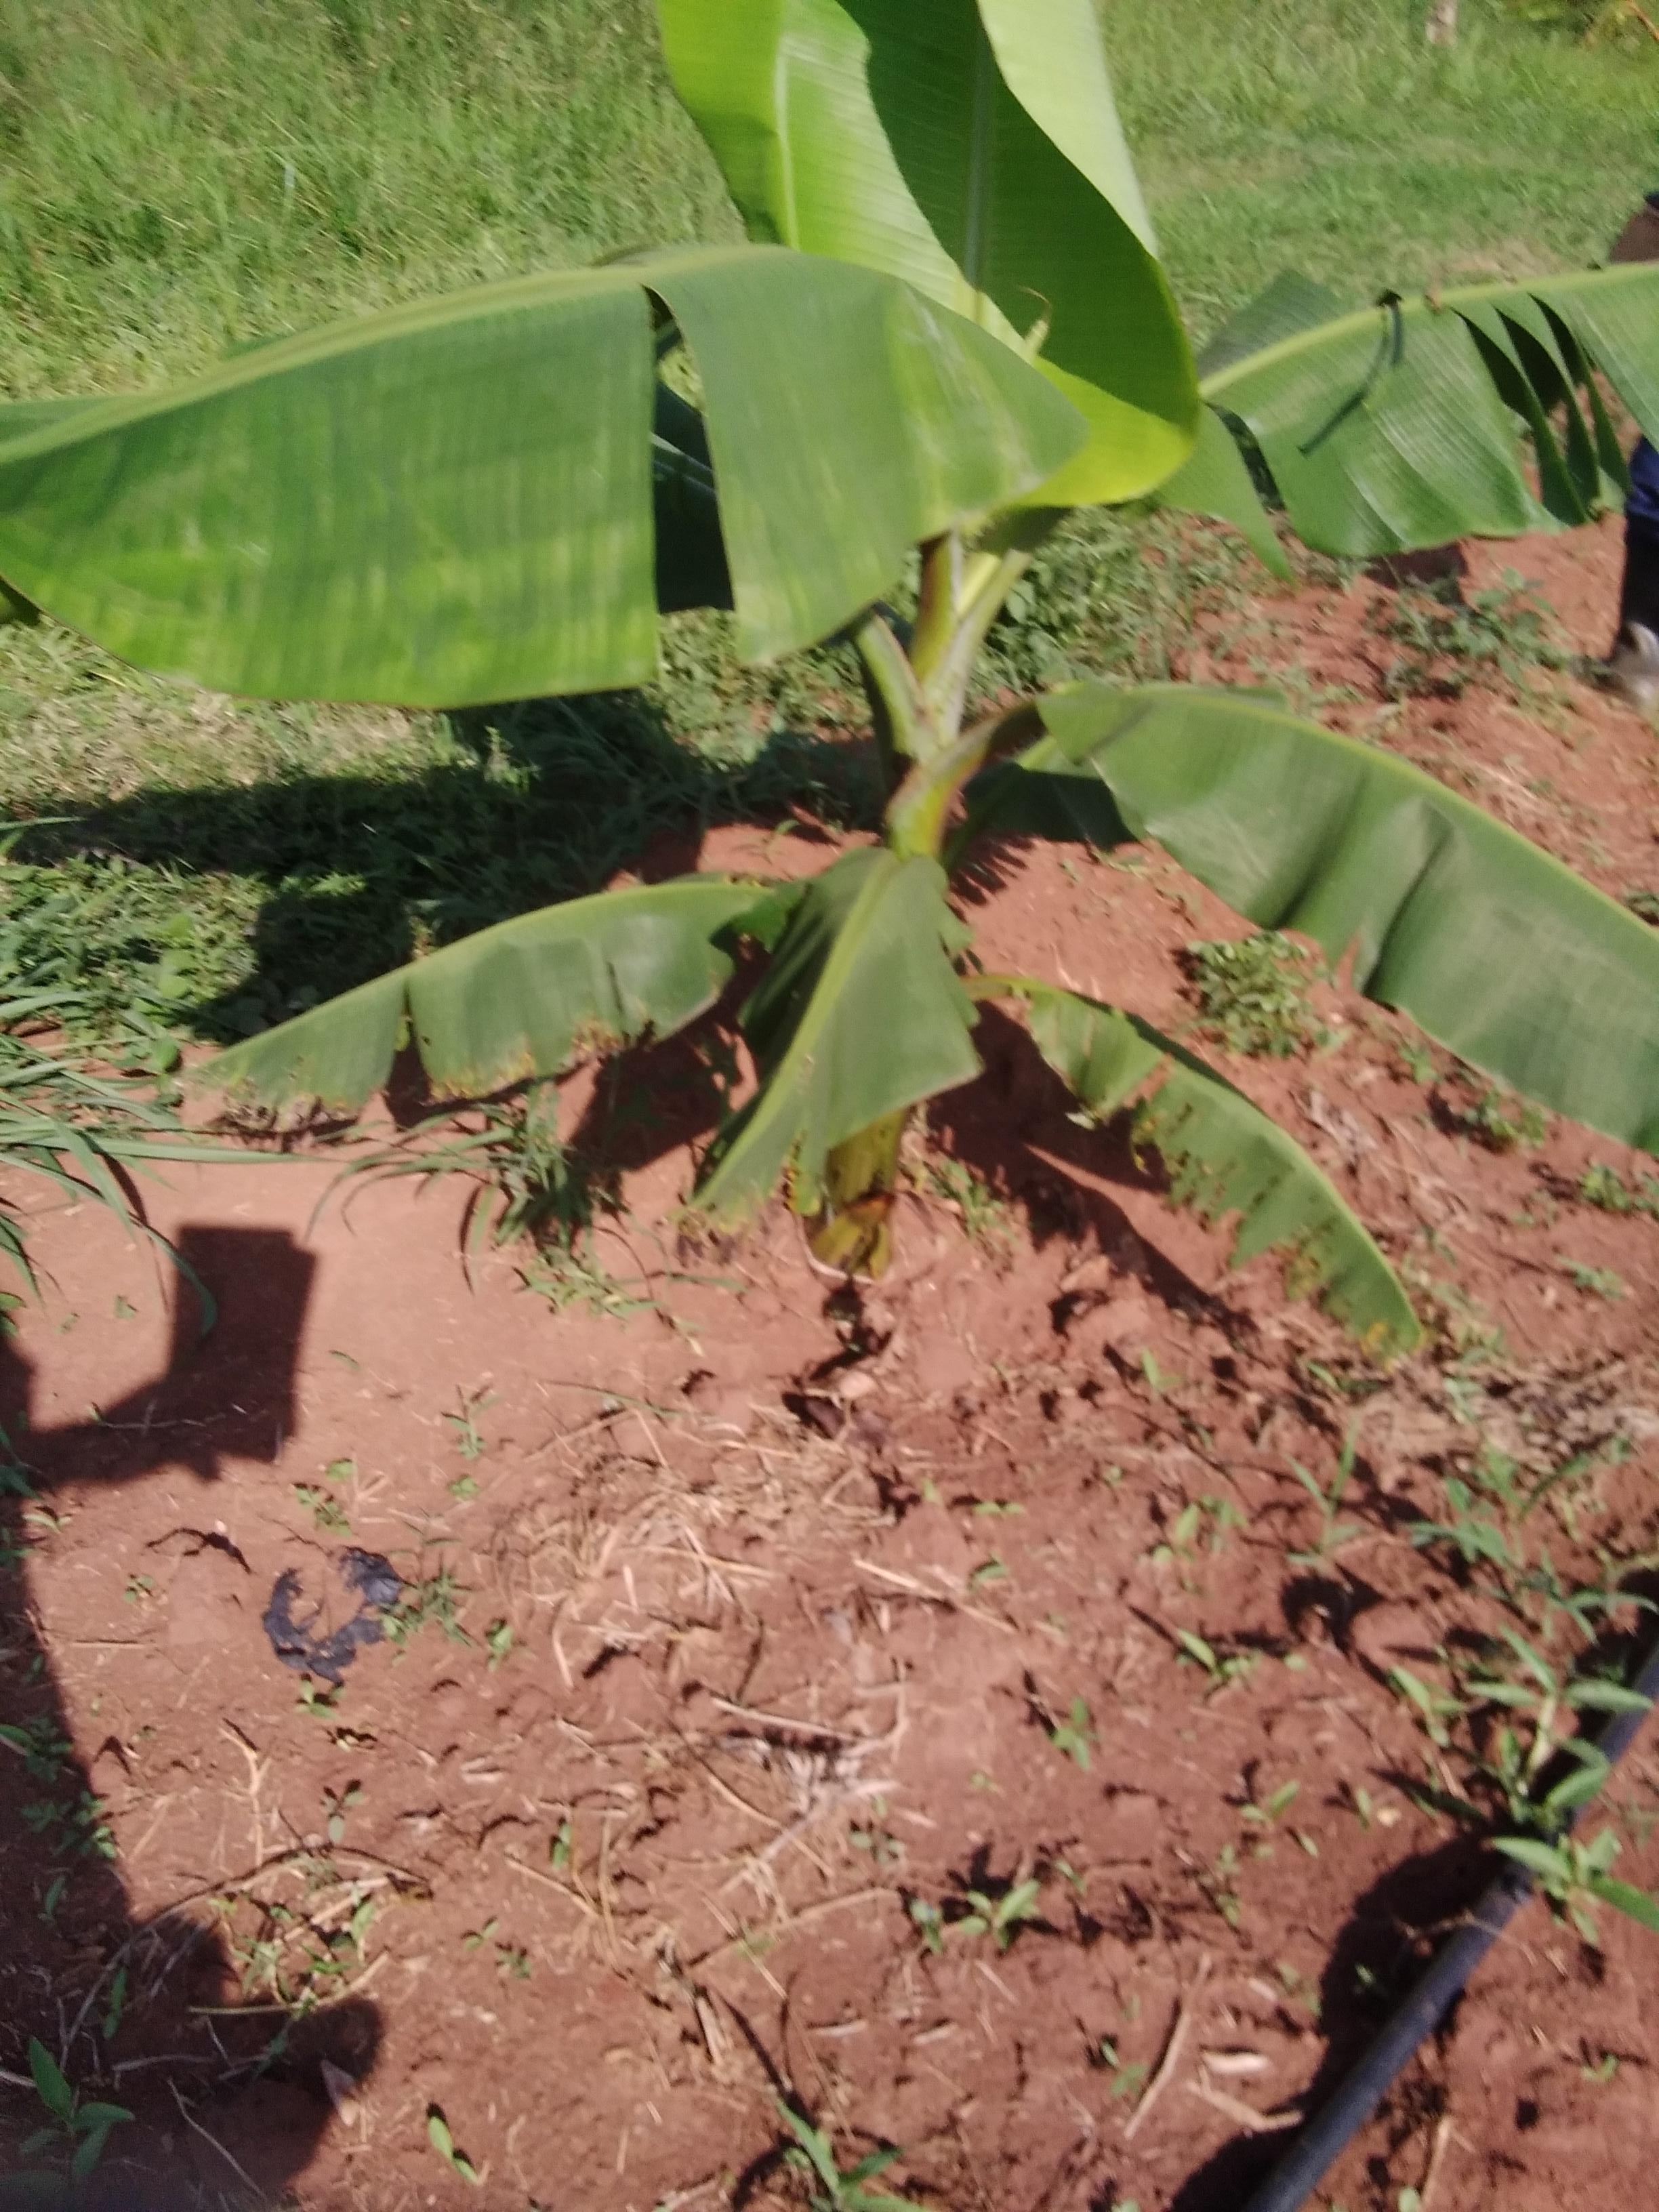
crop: banana
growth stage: vegetative
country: Uganda
